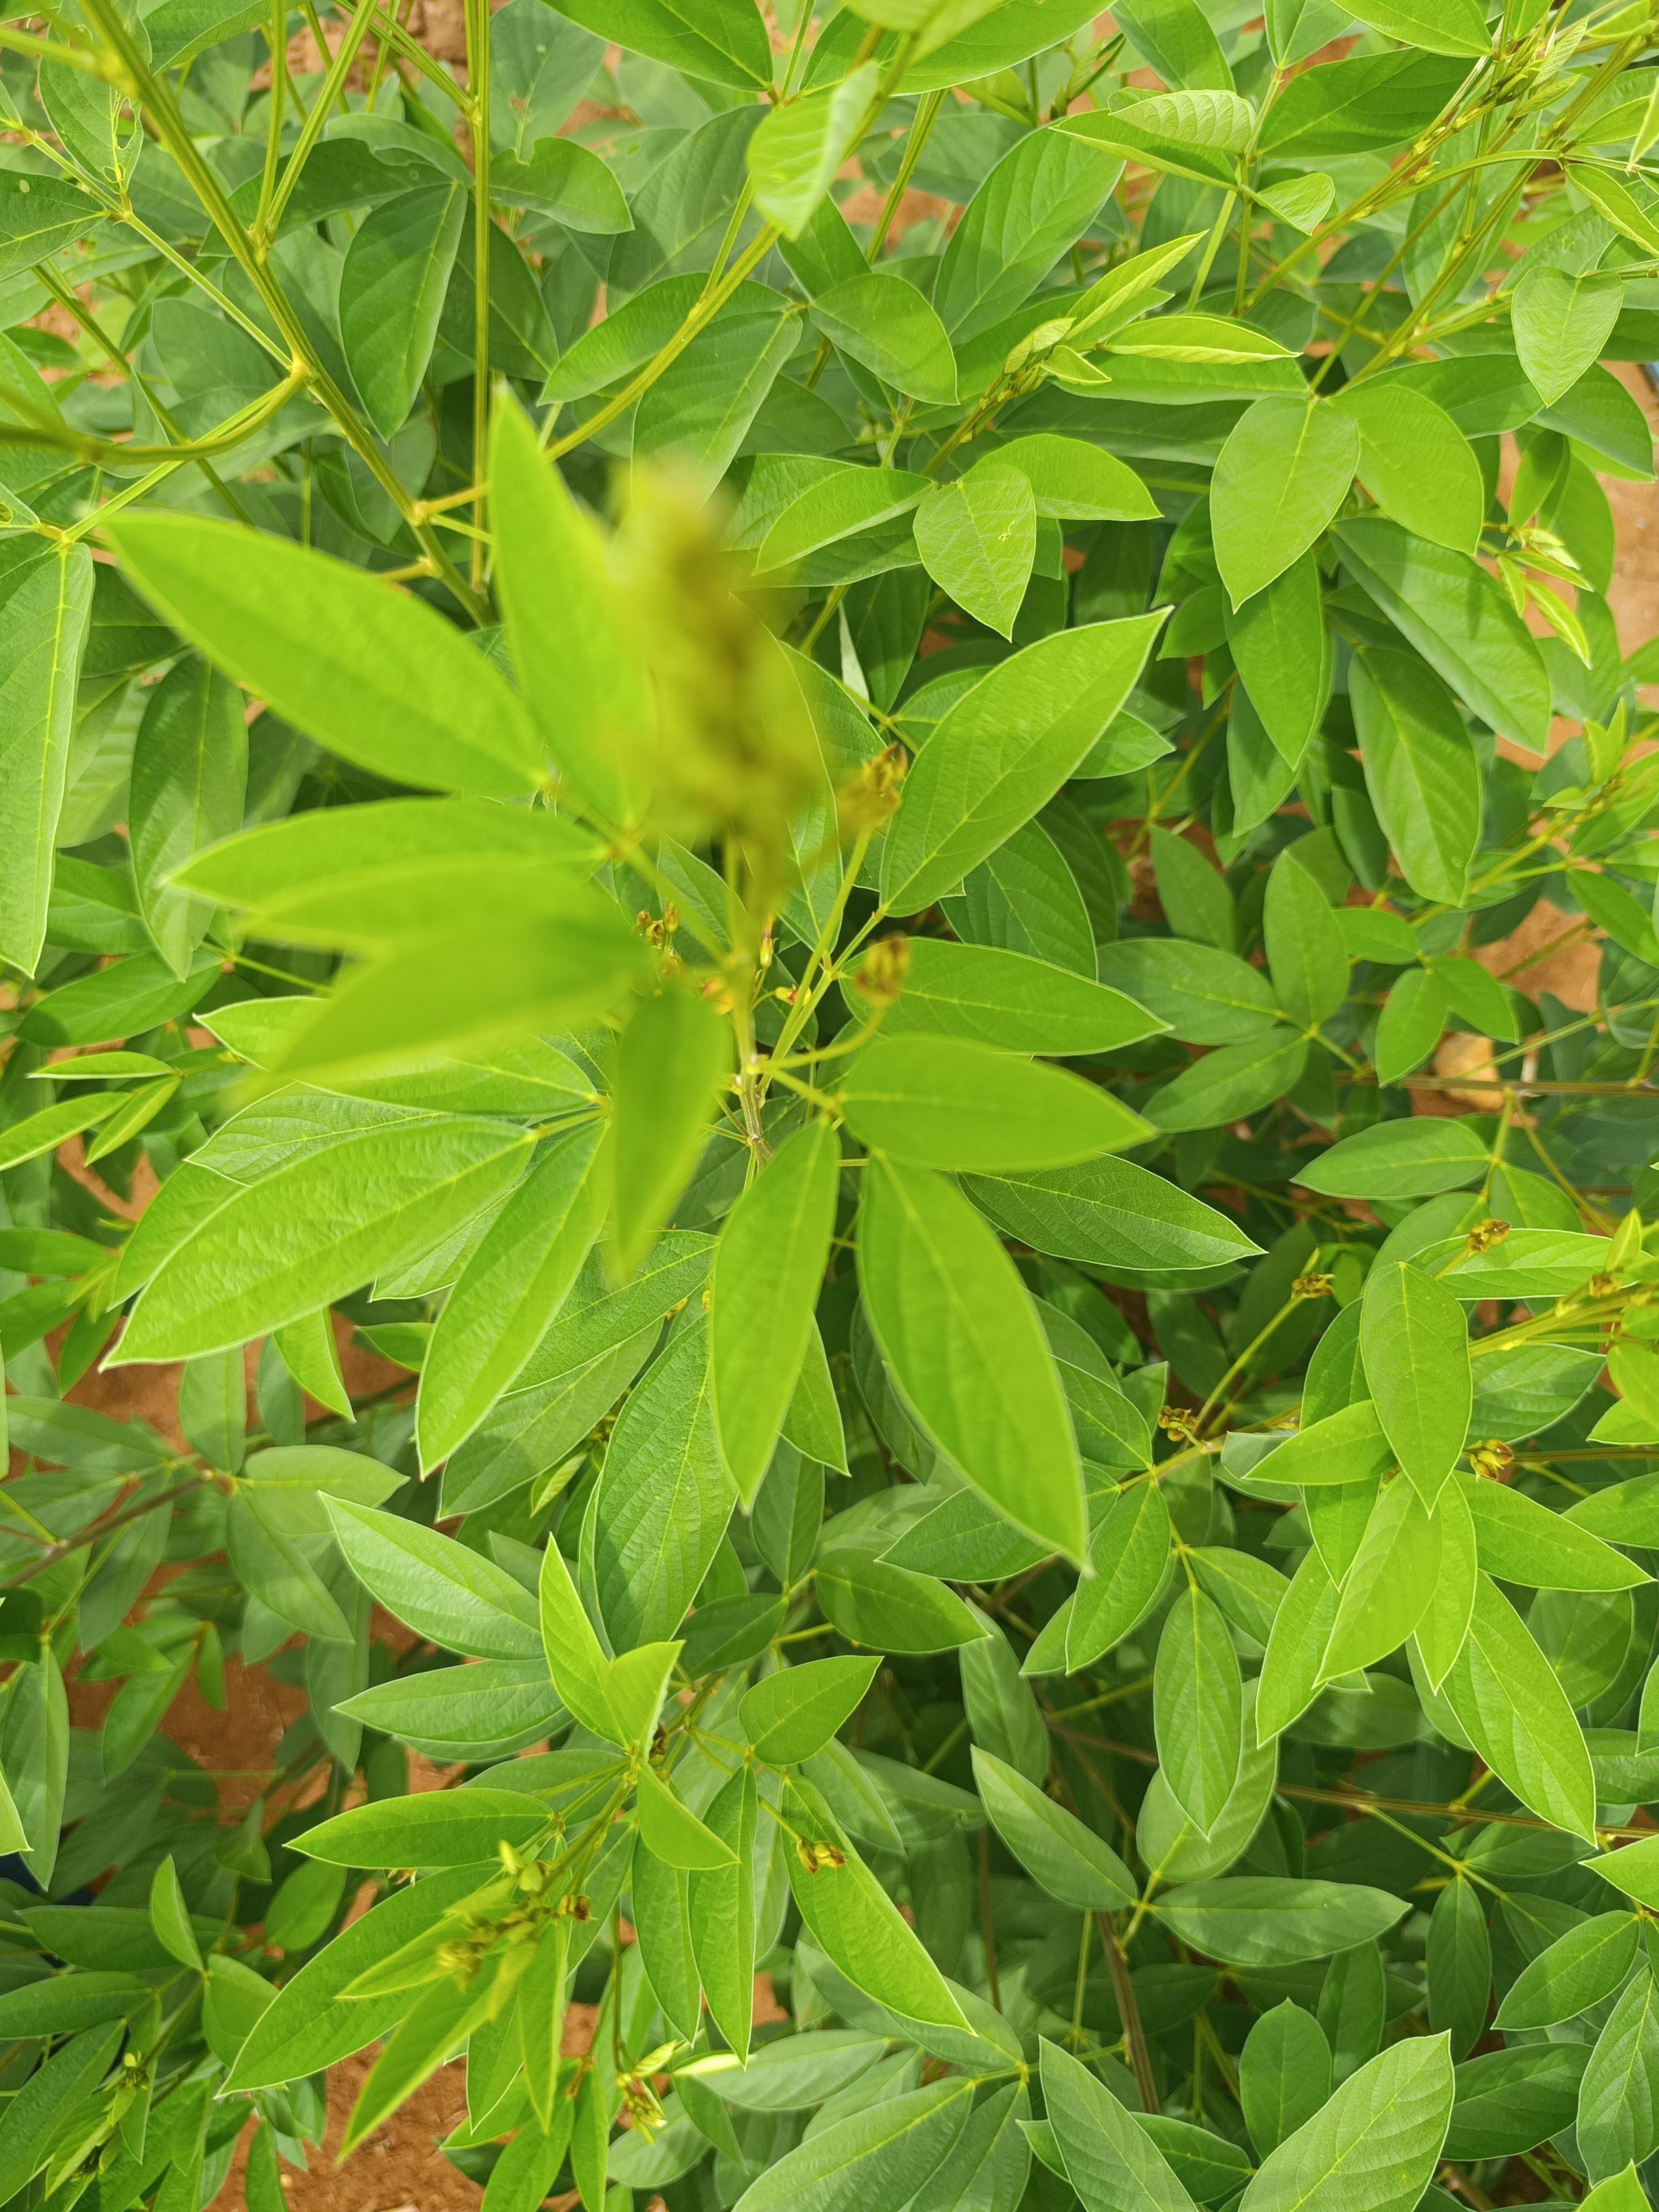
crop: pigeonpea
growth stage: flowering
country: Kenya
